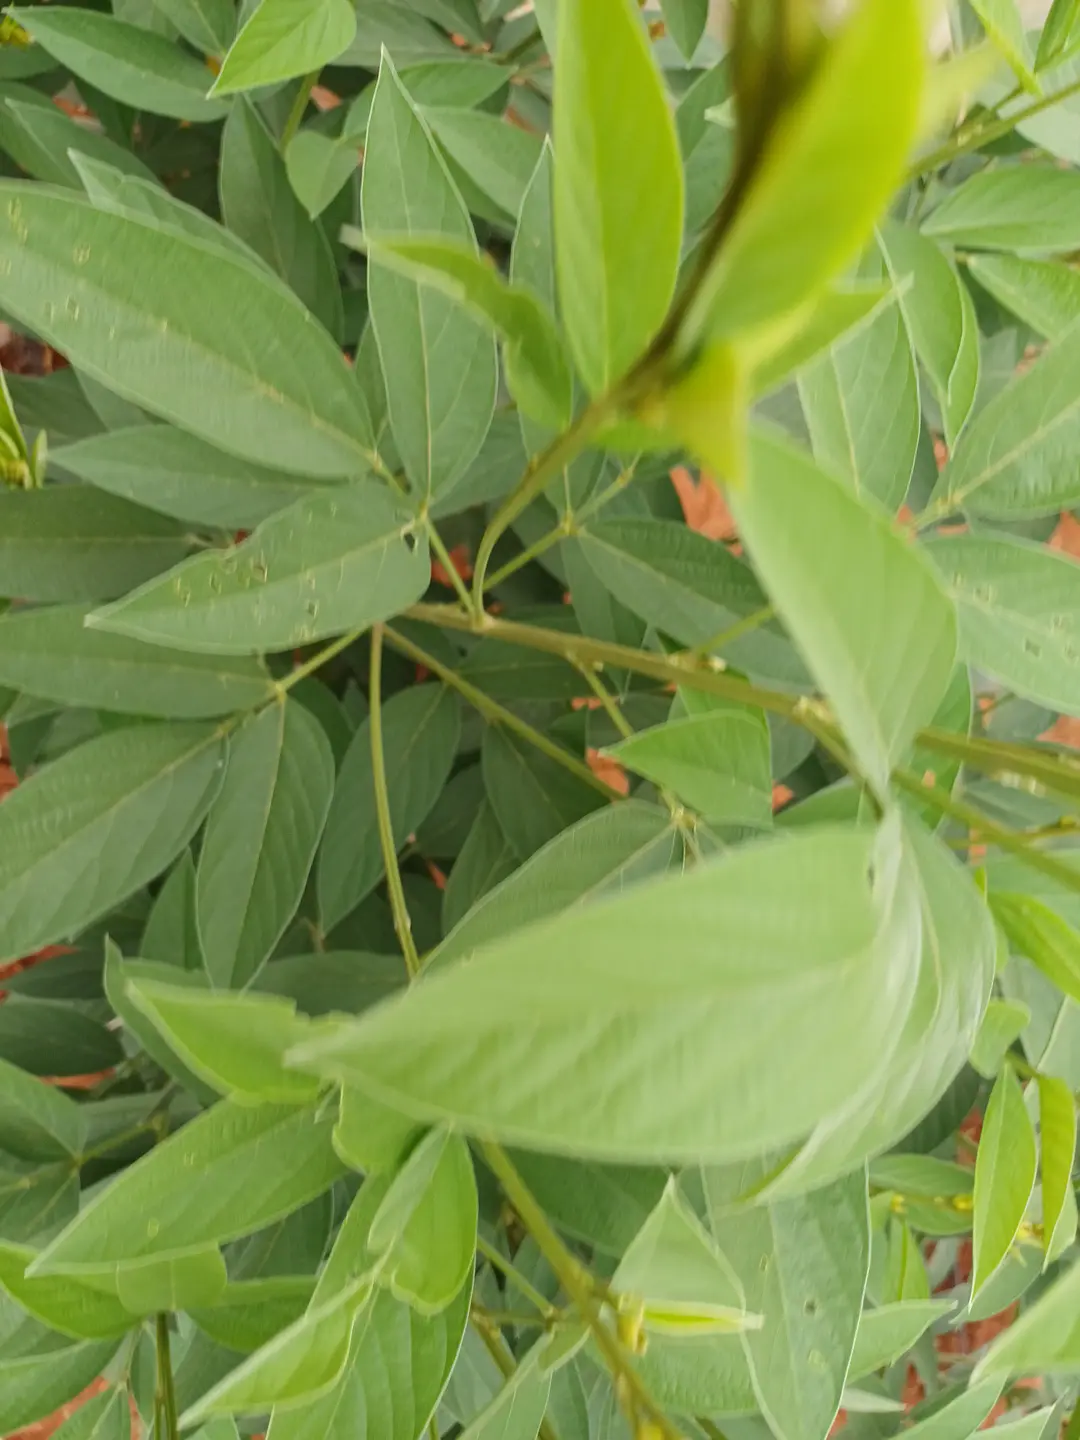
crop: pigeonpea
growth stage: flowering
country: Kenya
